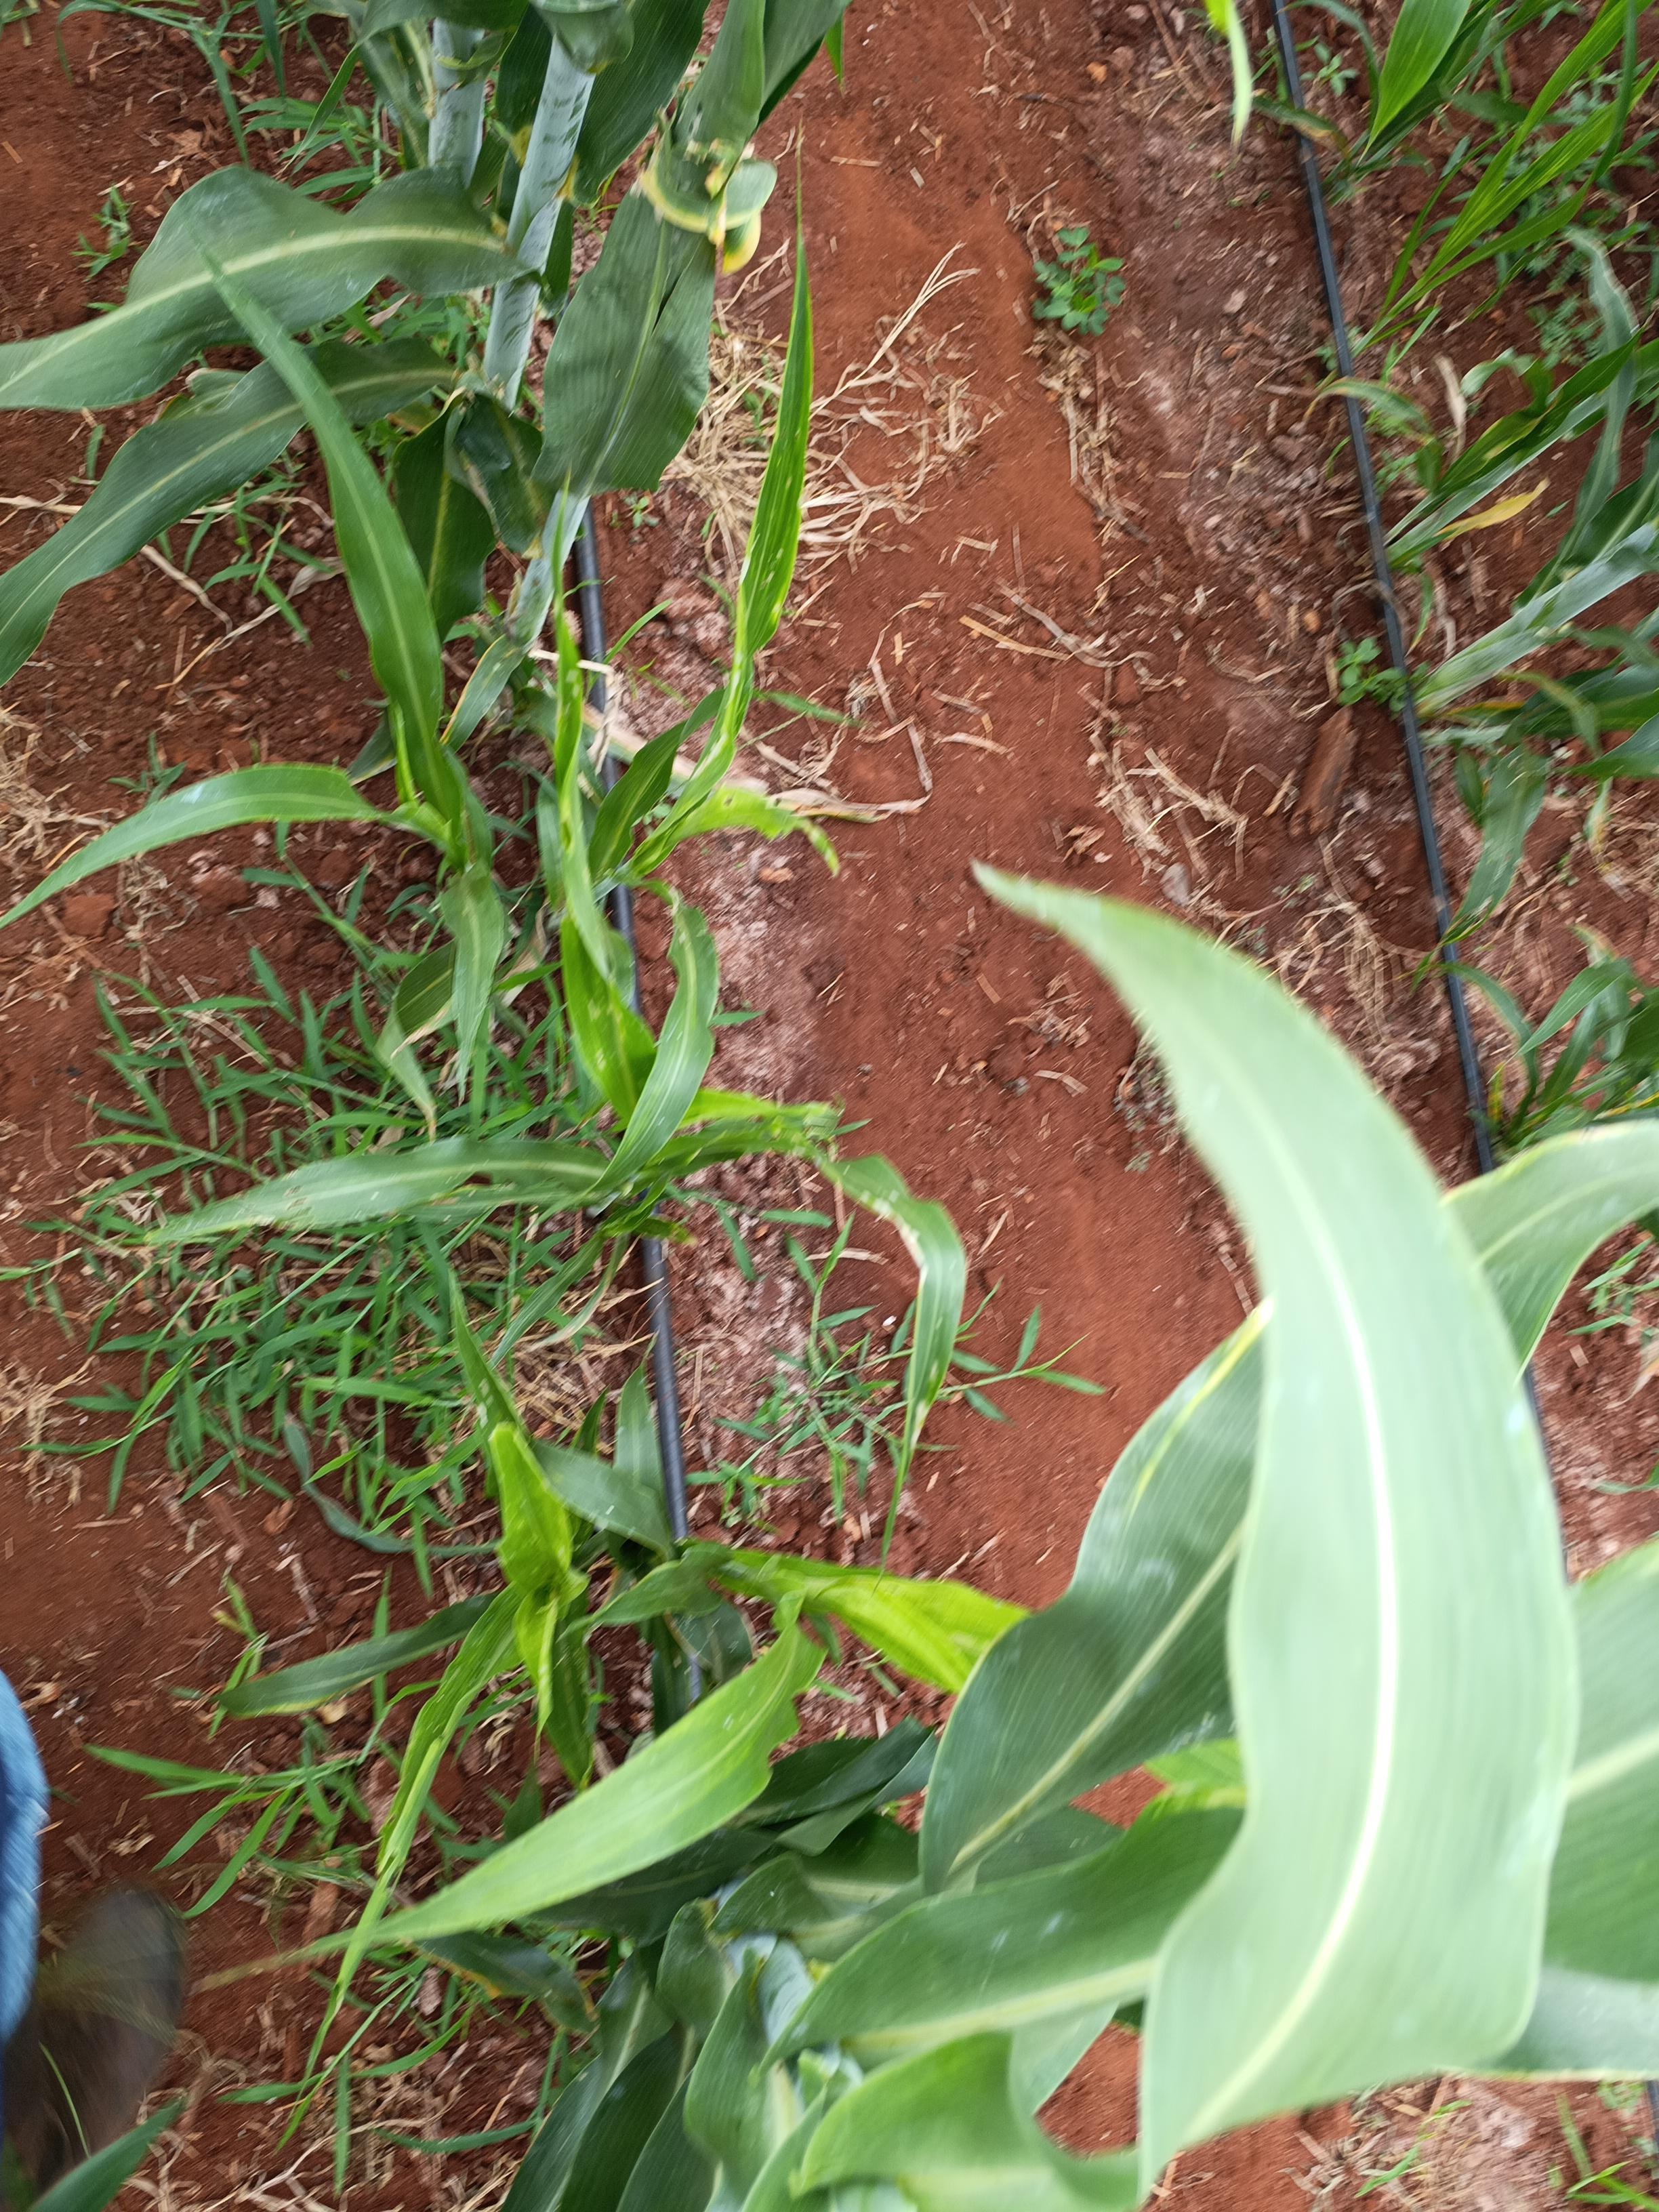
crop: sorghum
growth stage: heading tuber
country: Kenya
